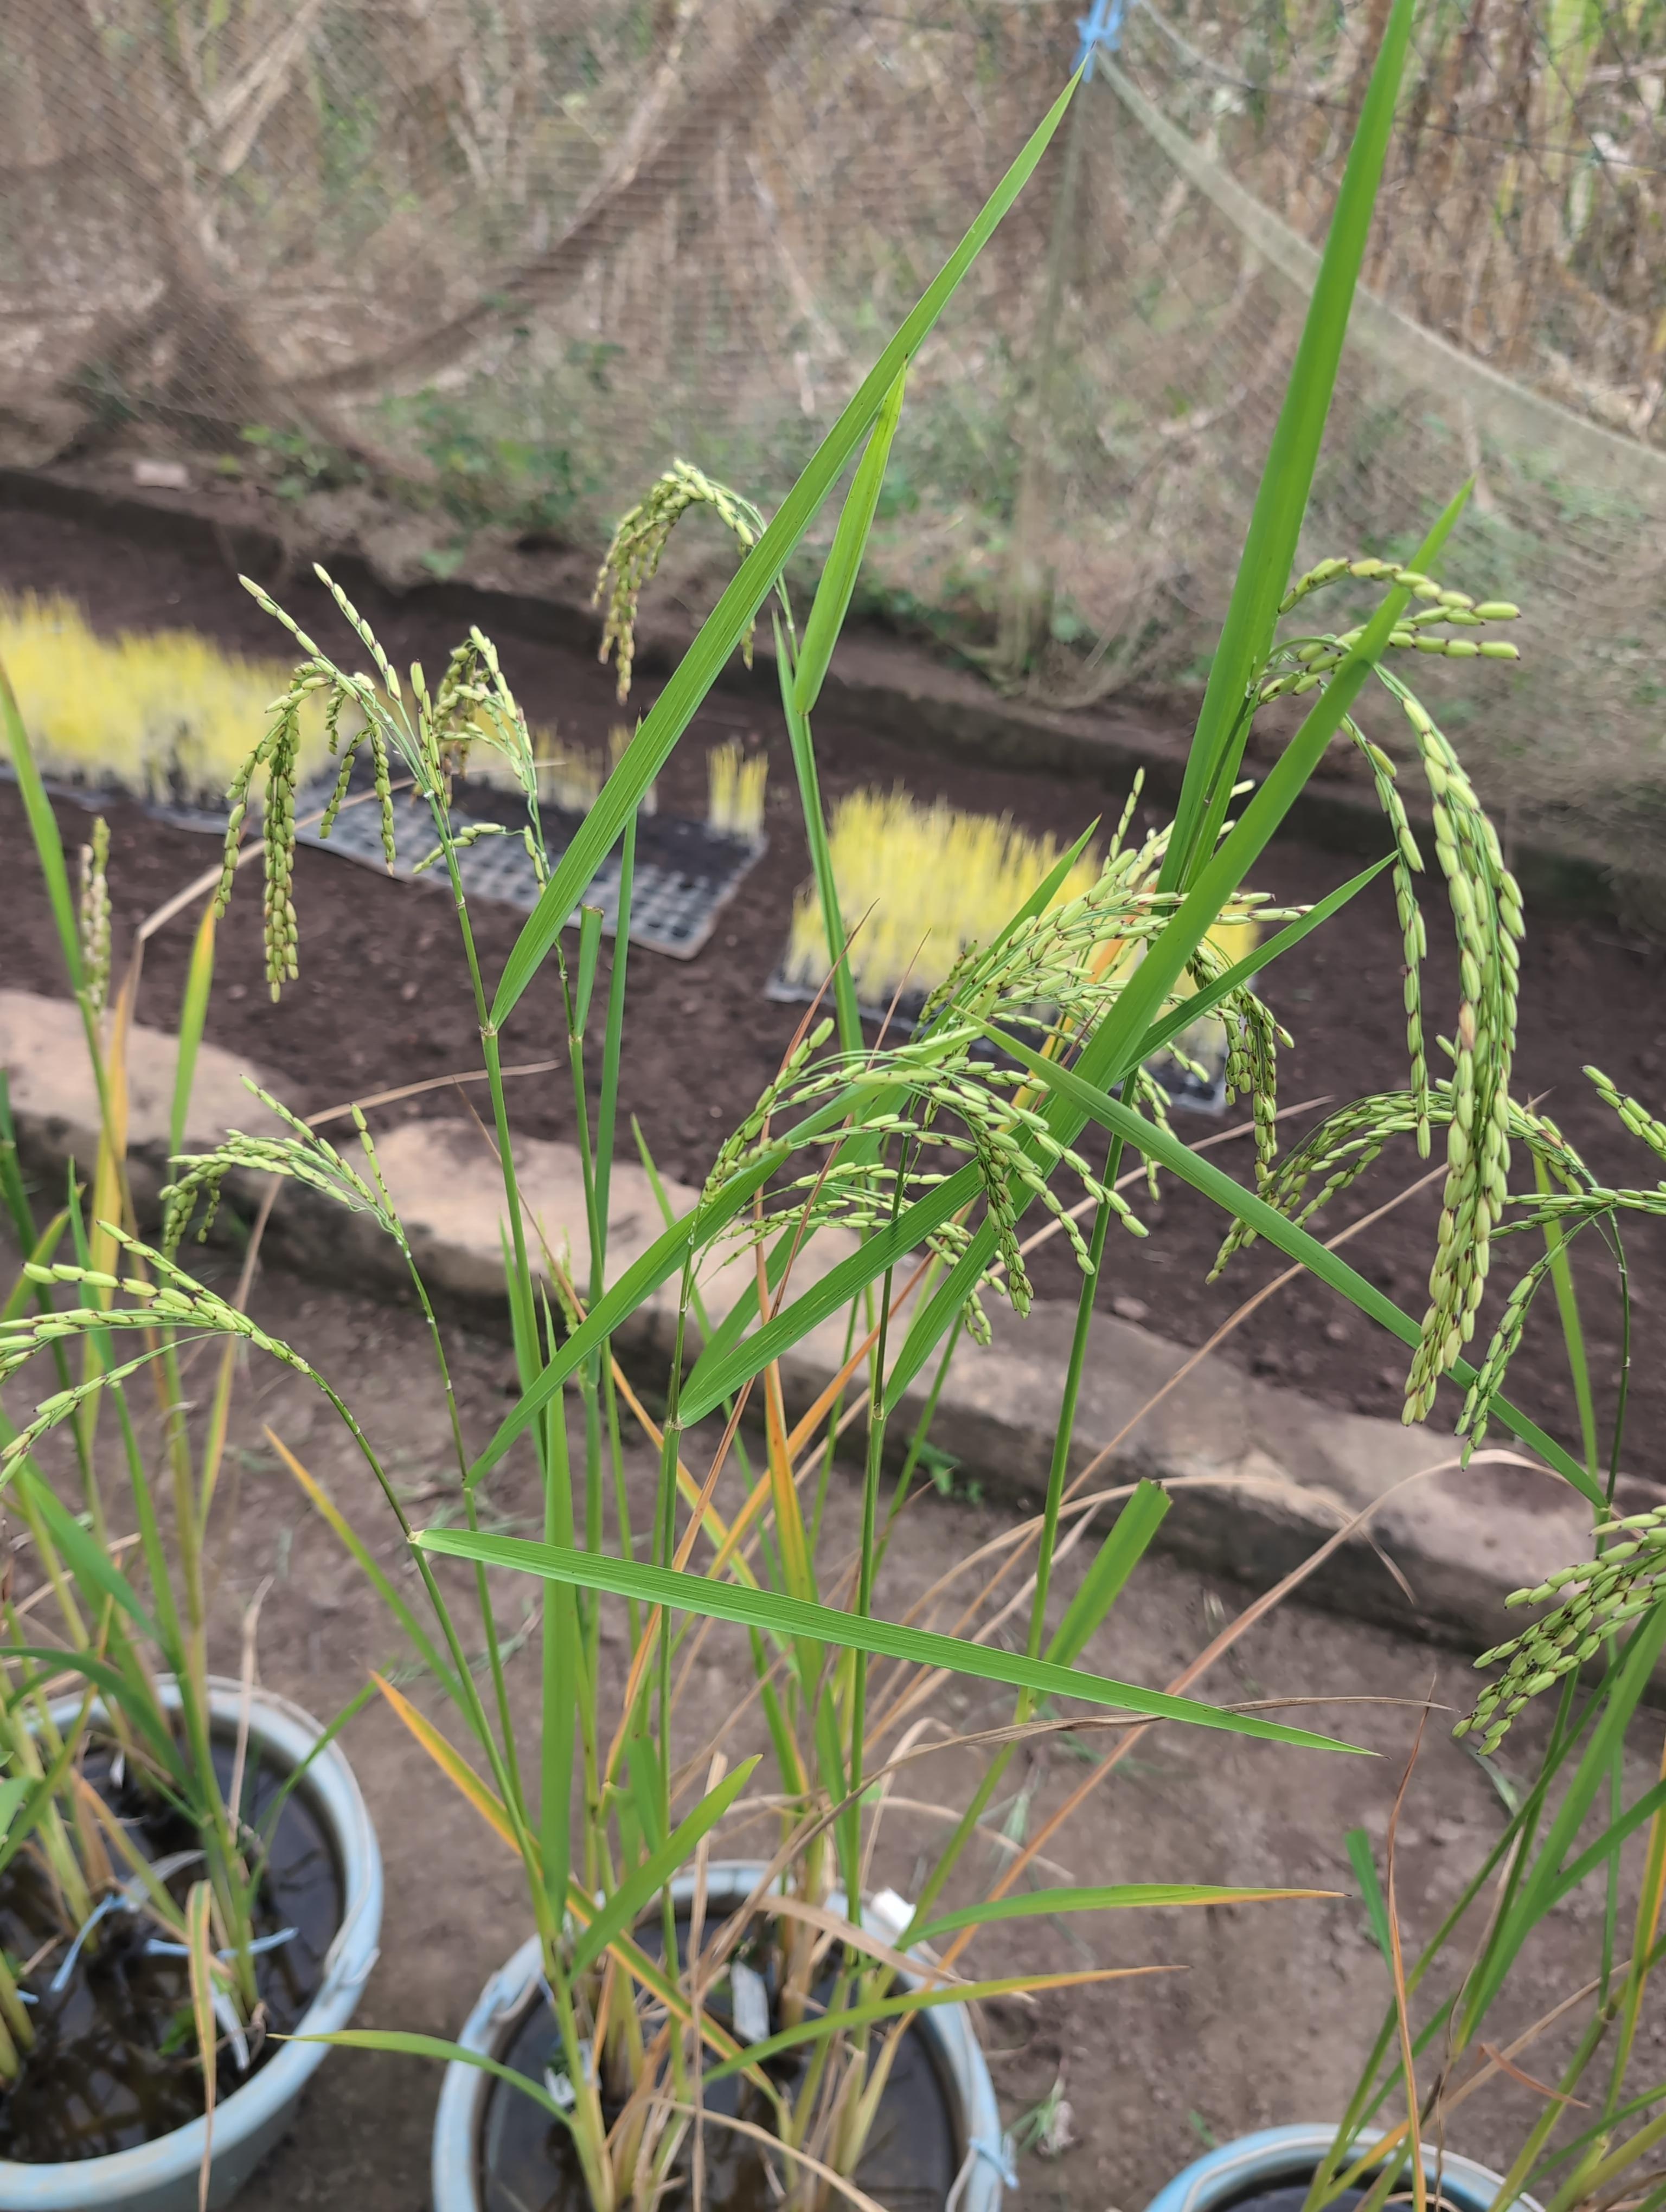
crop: rice
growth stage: ripe watery
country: Côte d'Ivoire
